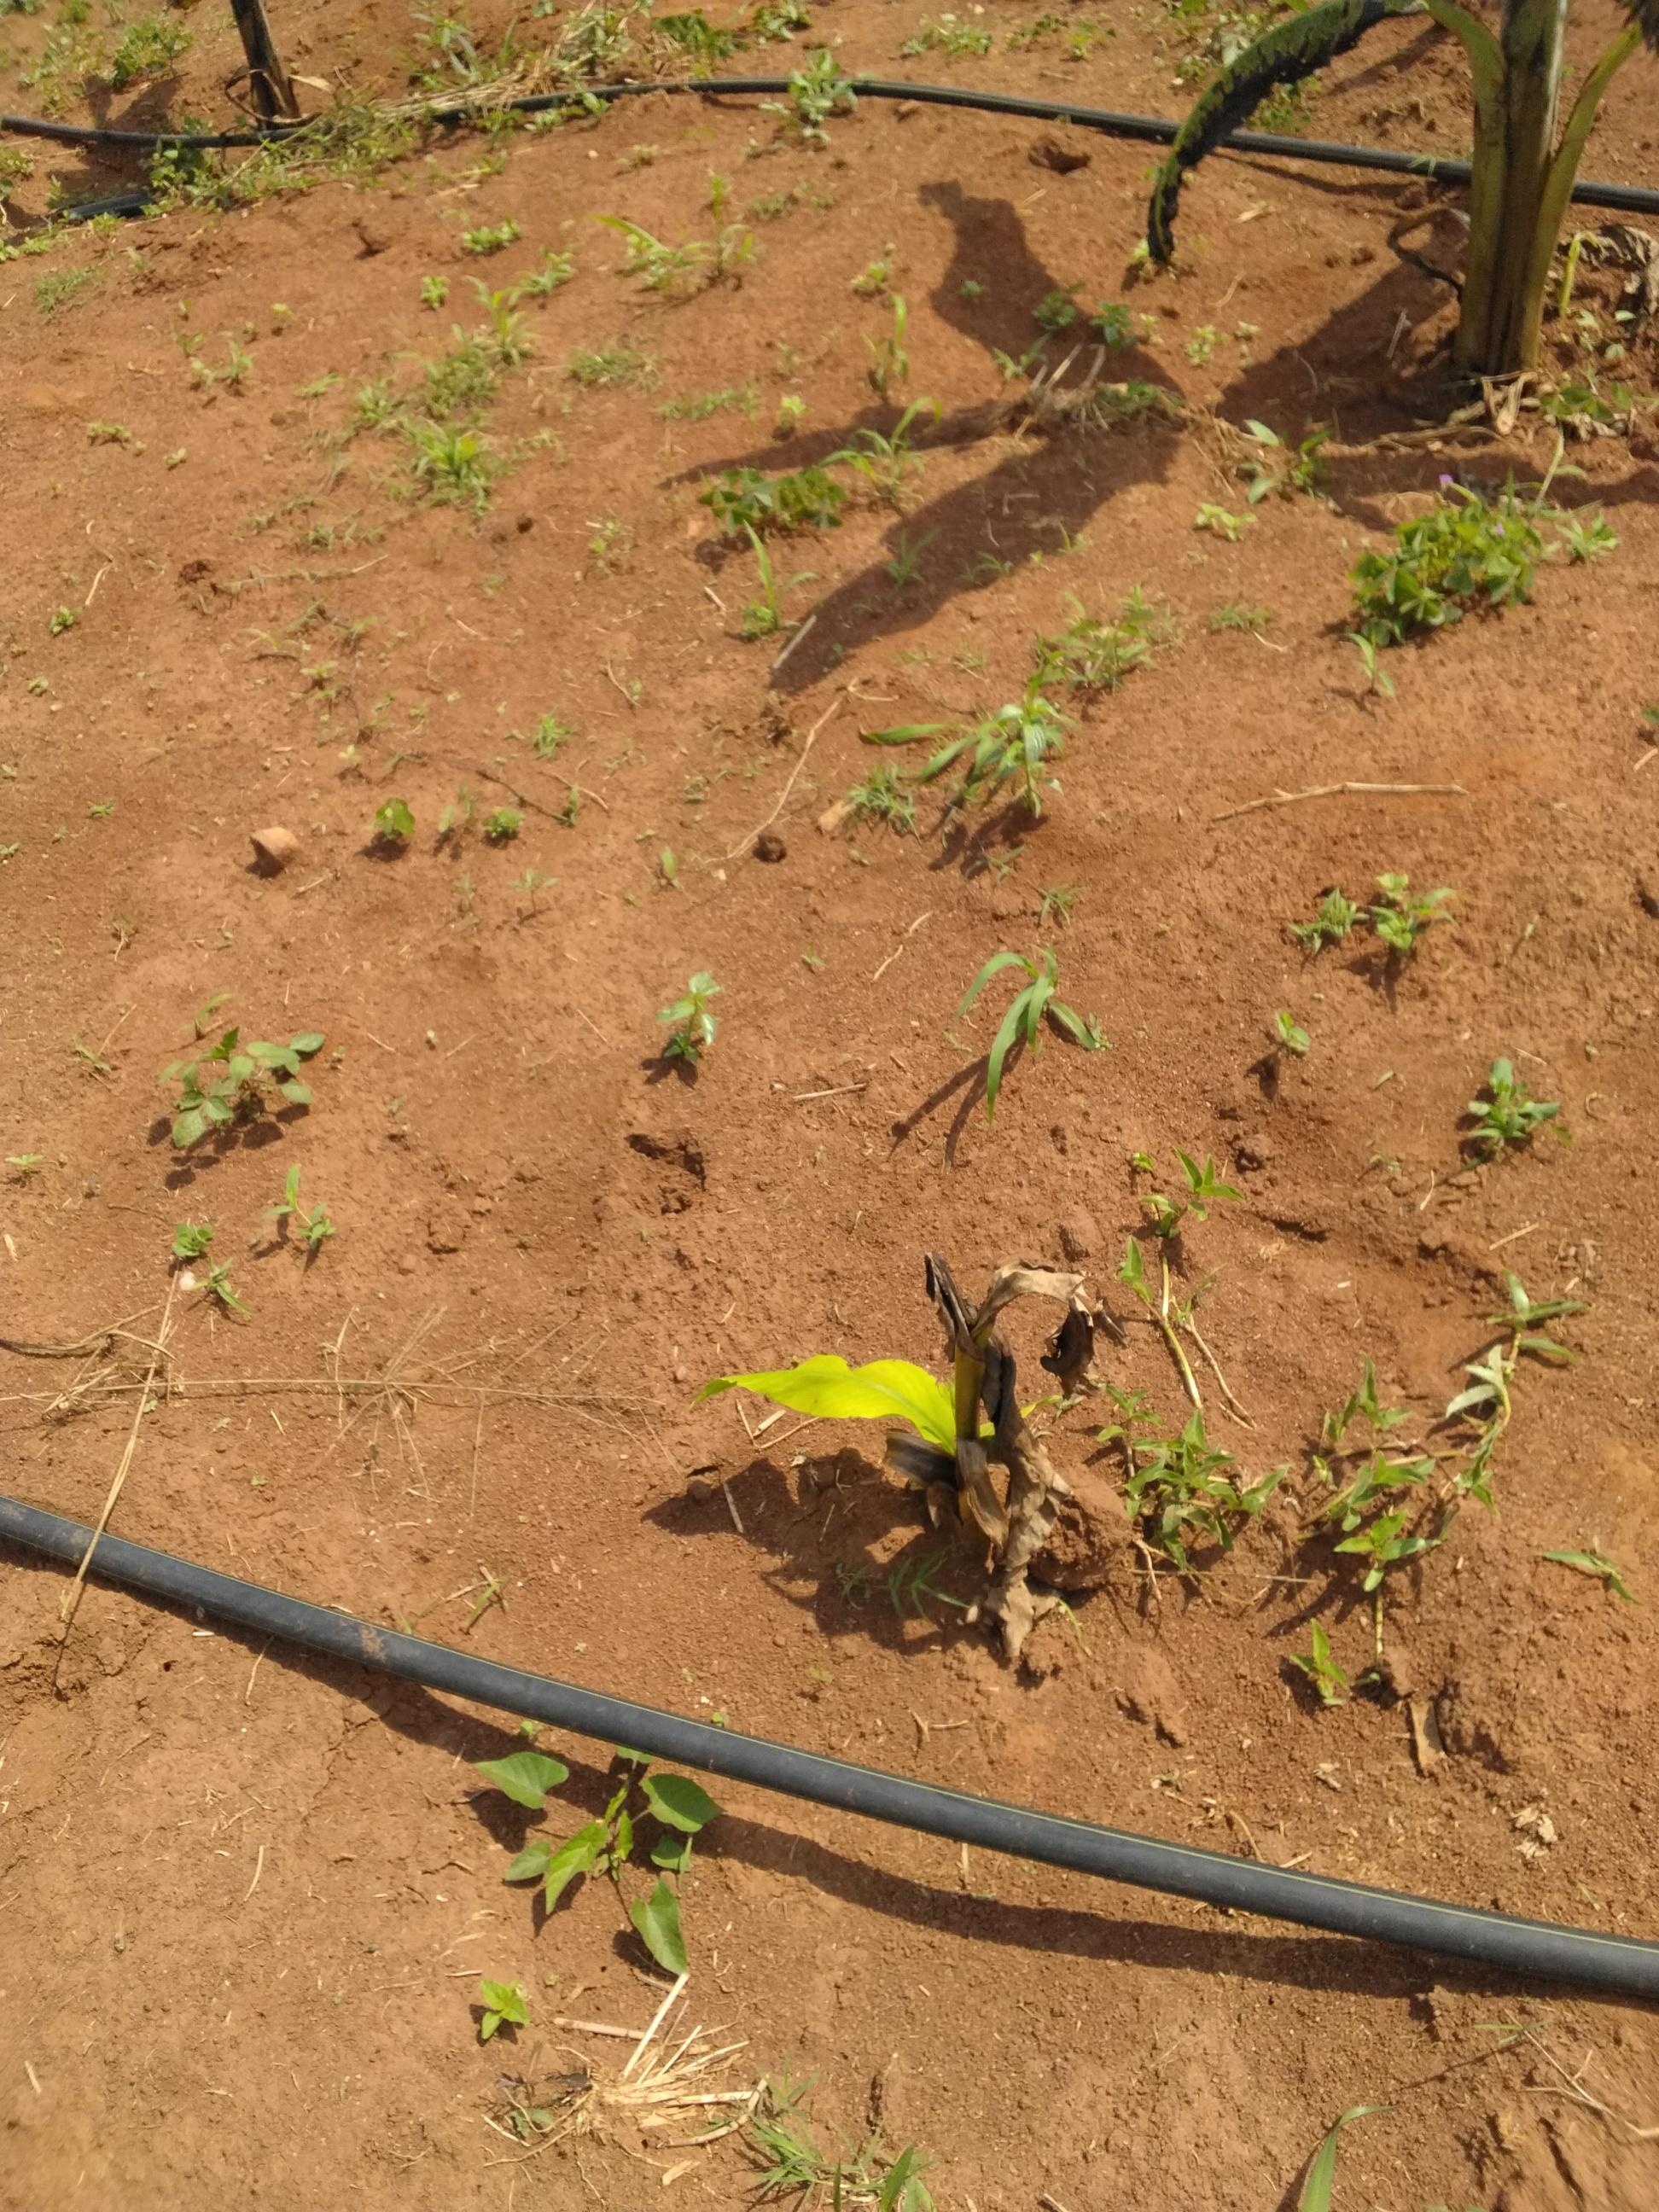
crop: banana
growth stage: vegetative
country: Uganda
